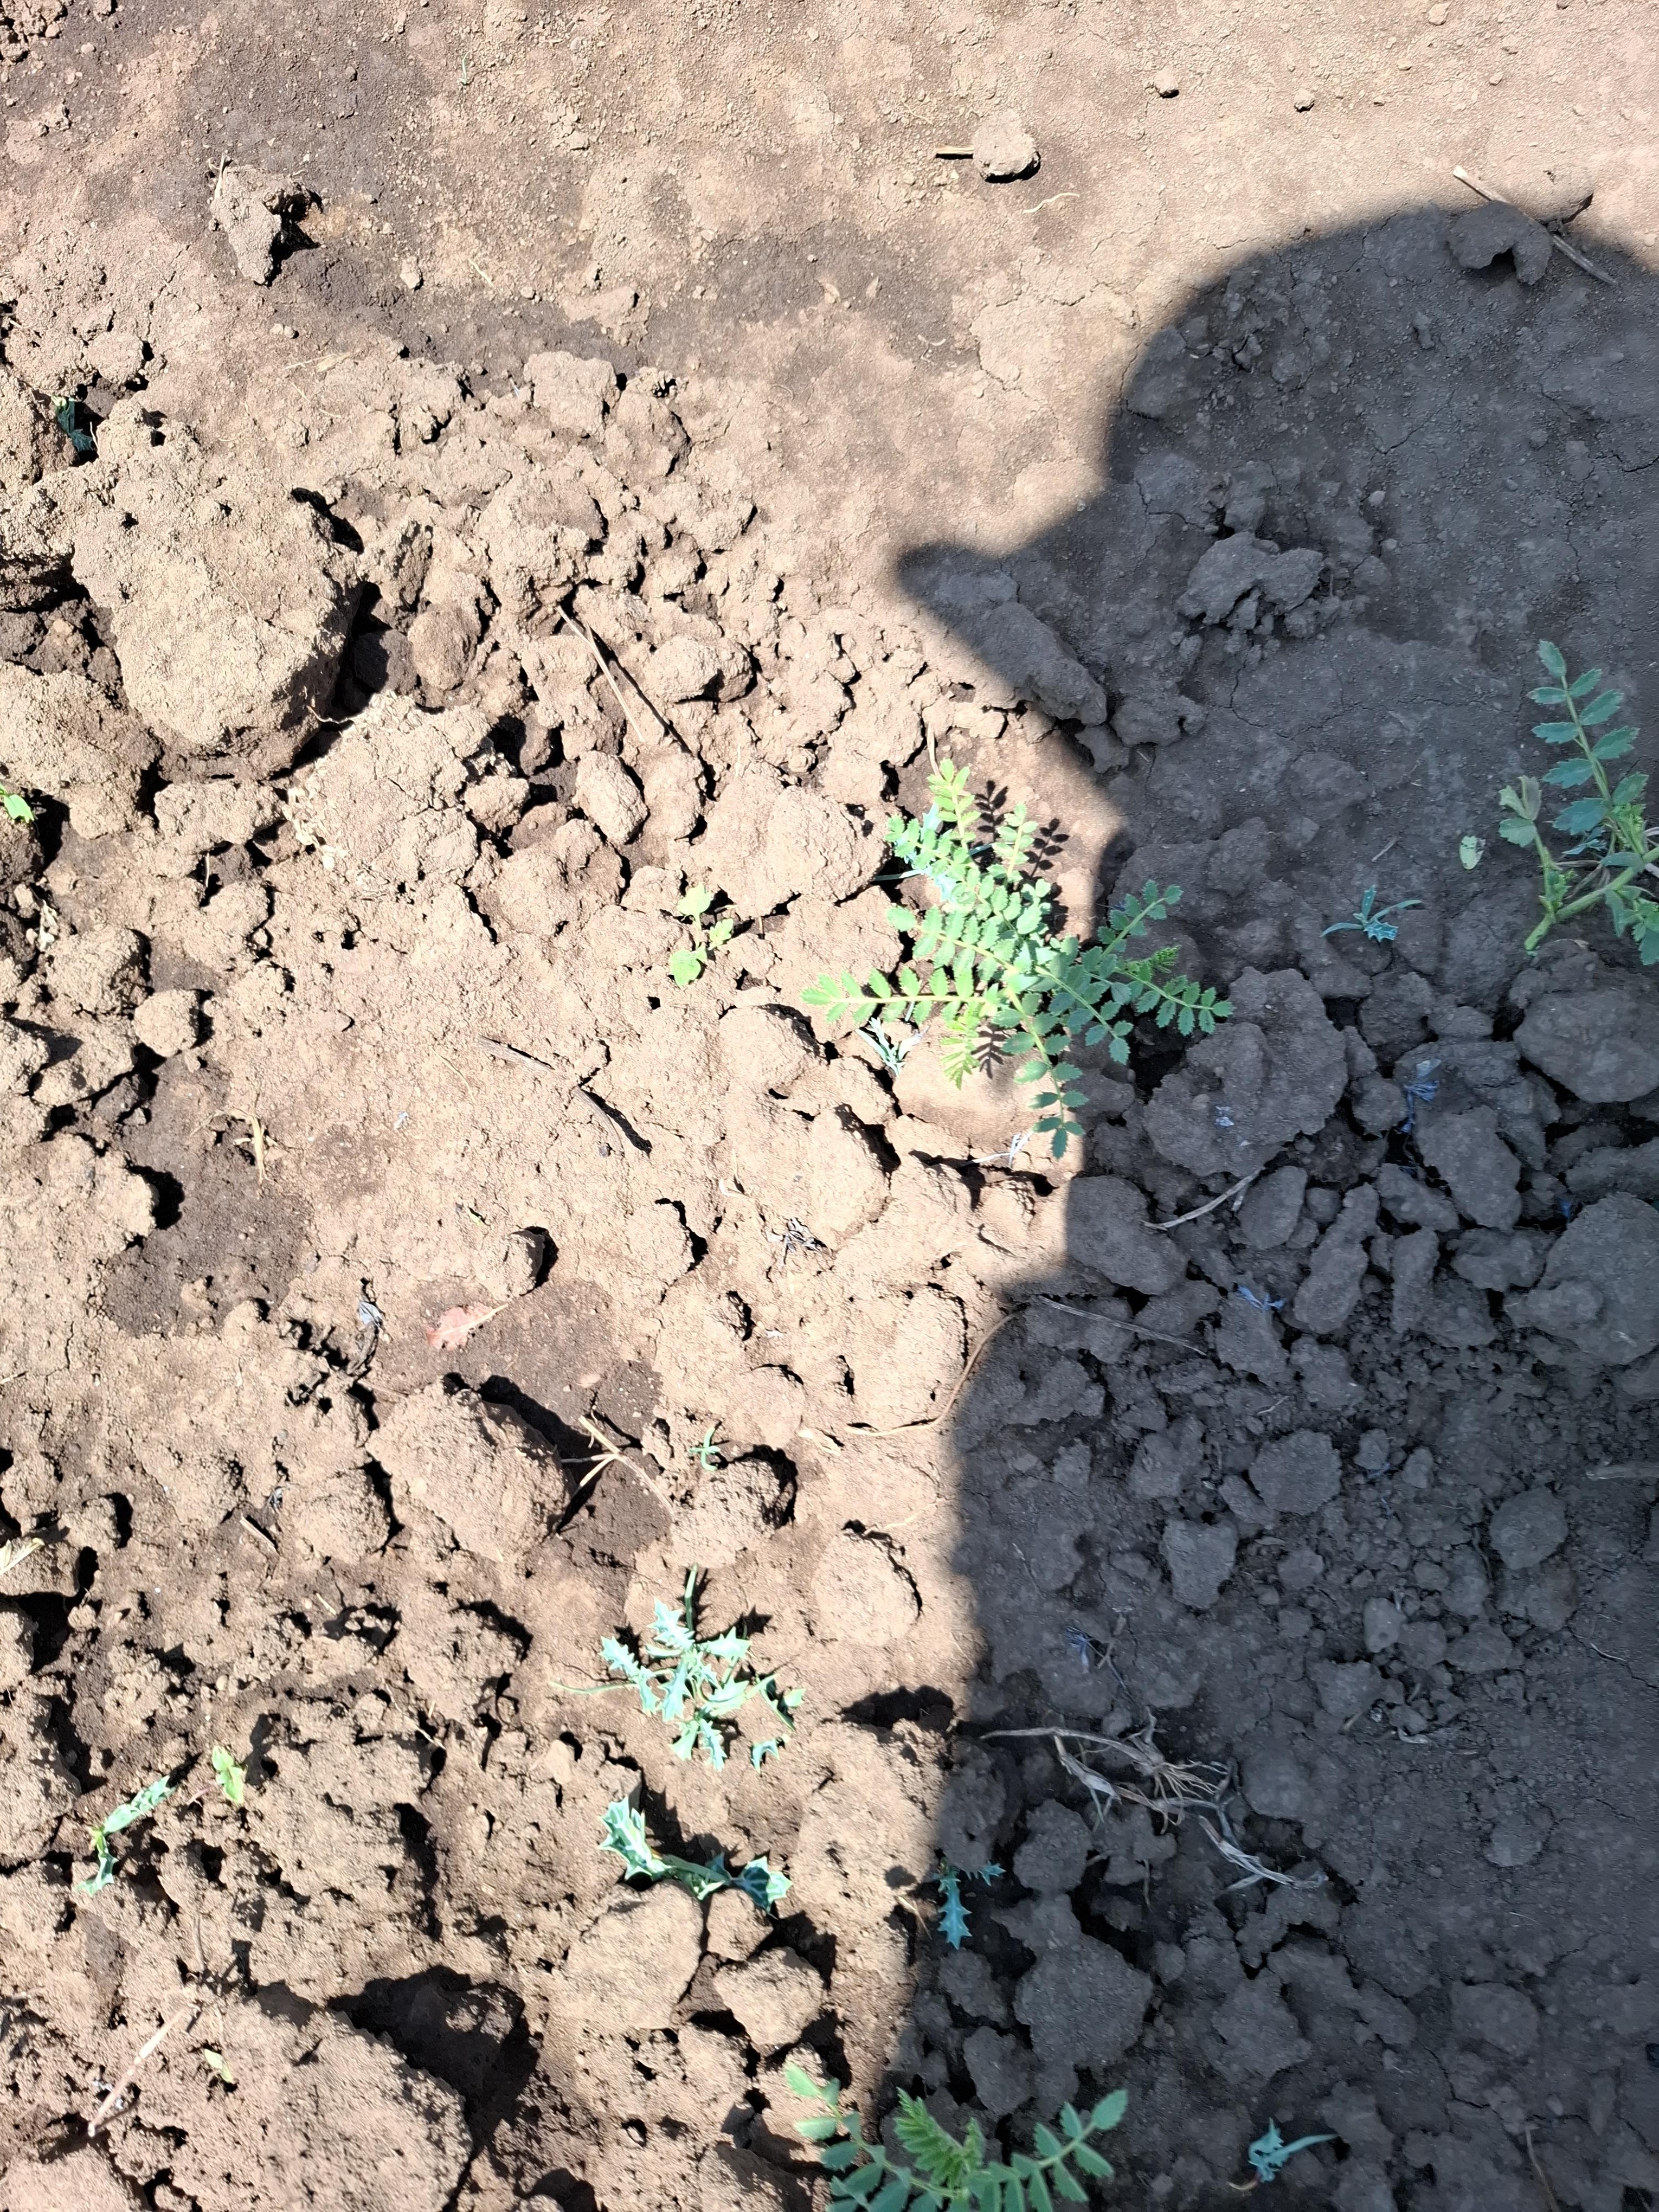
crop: chickpea
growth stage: vegetative
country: Tanzania
